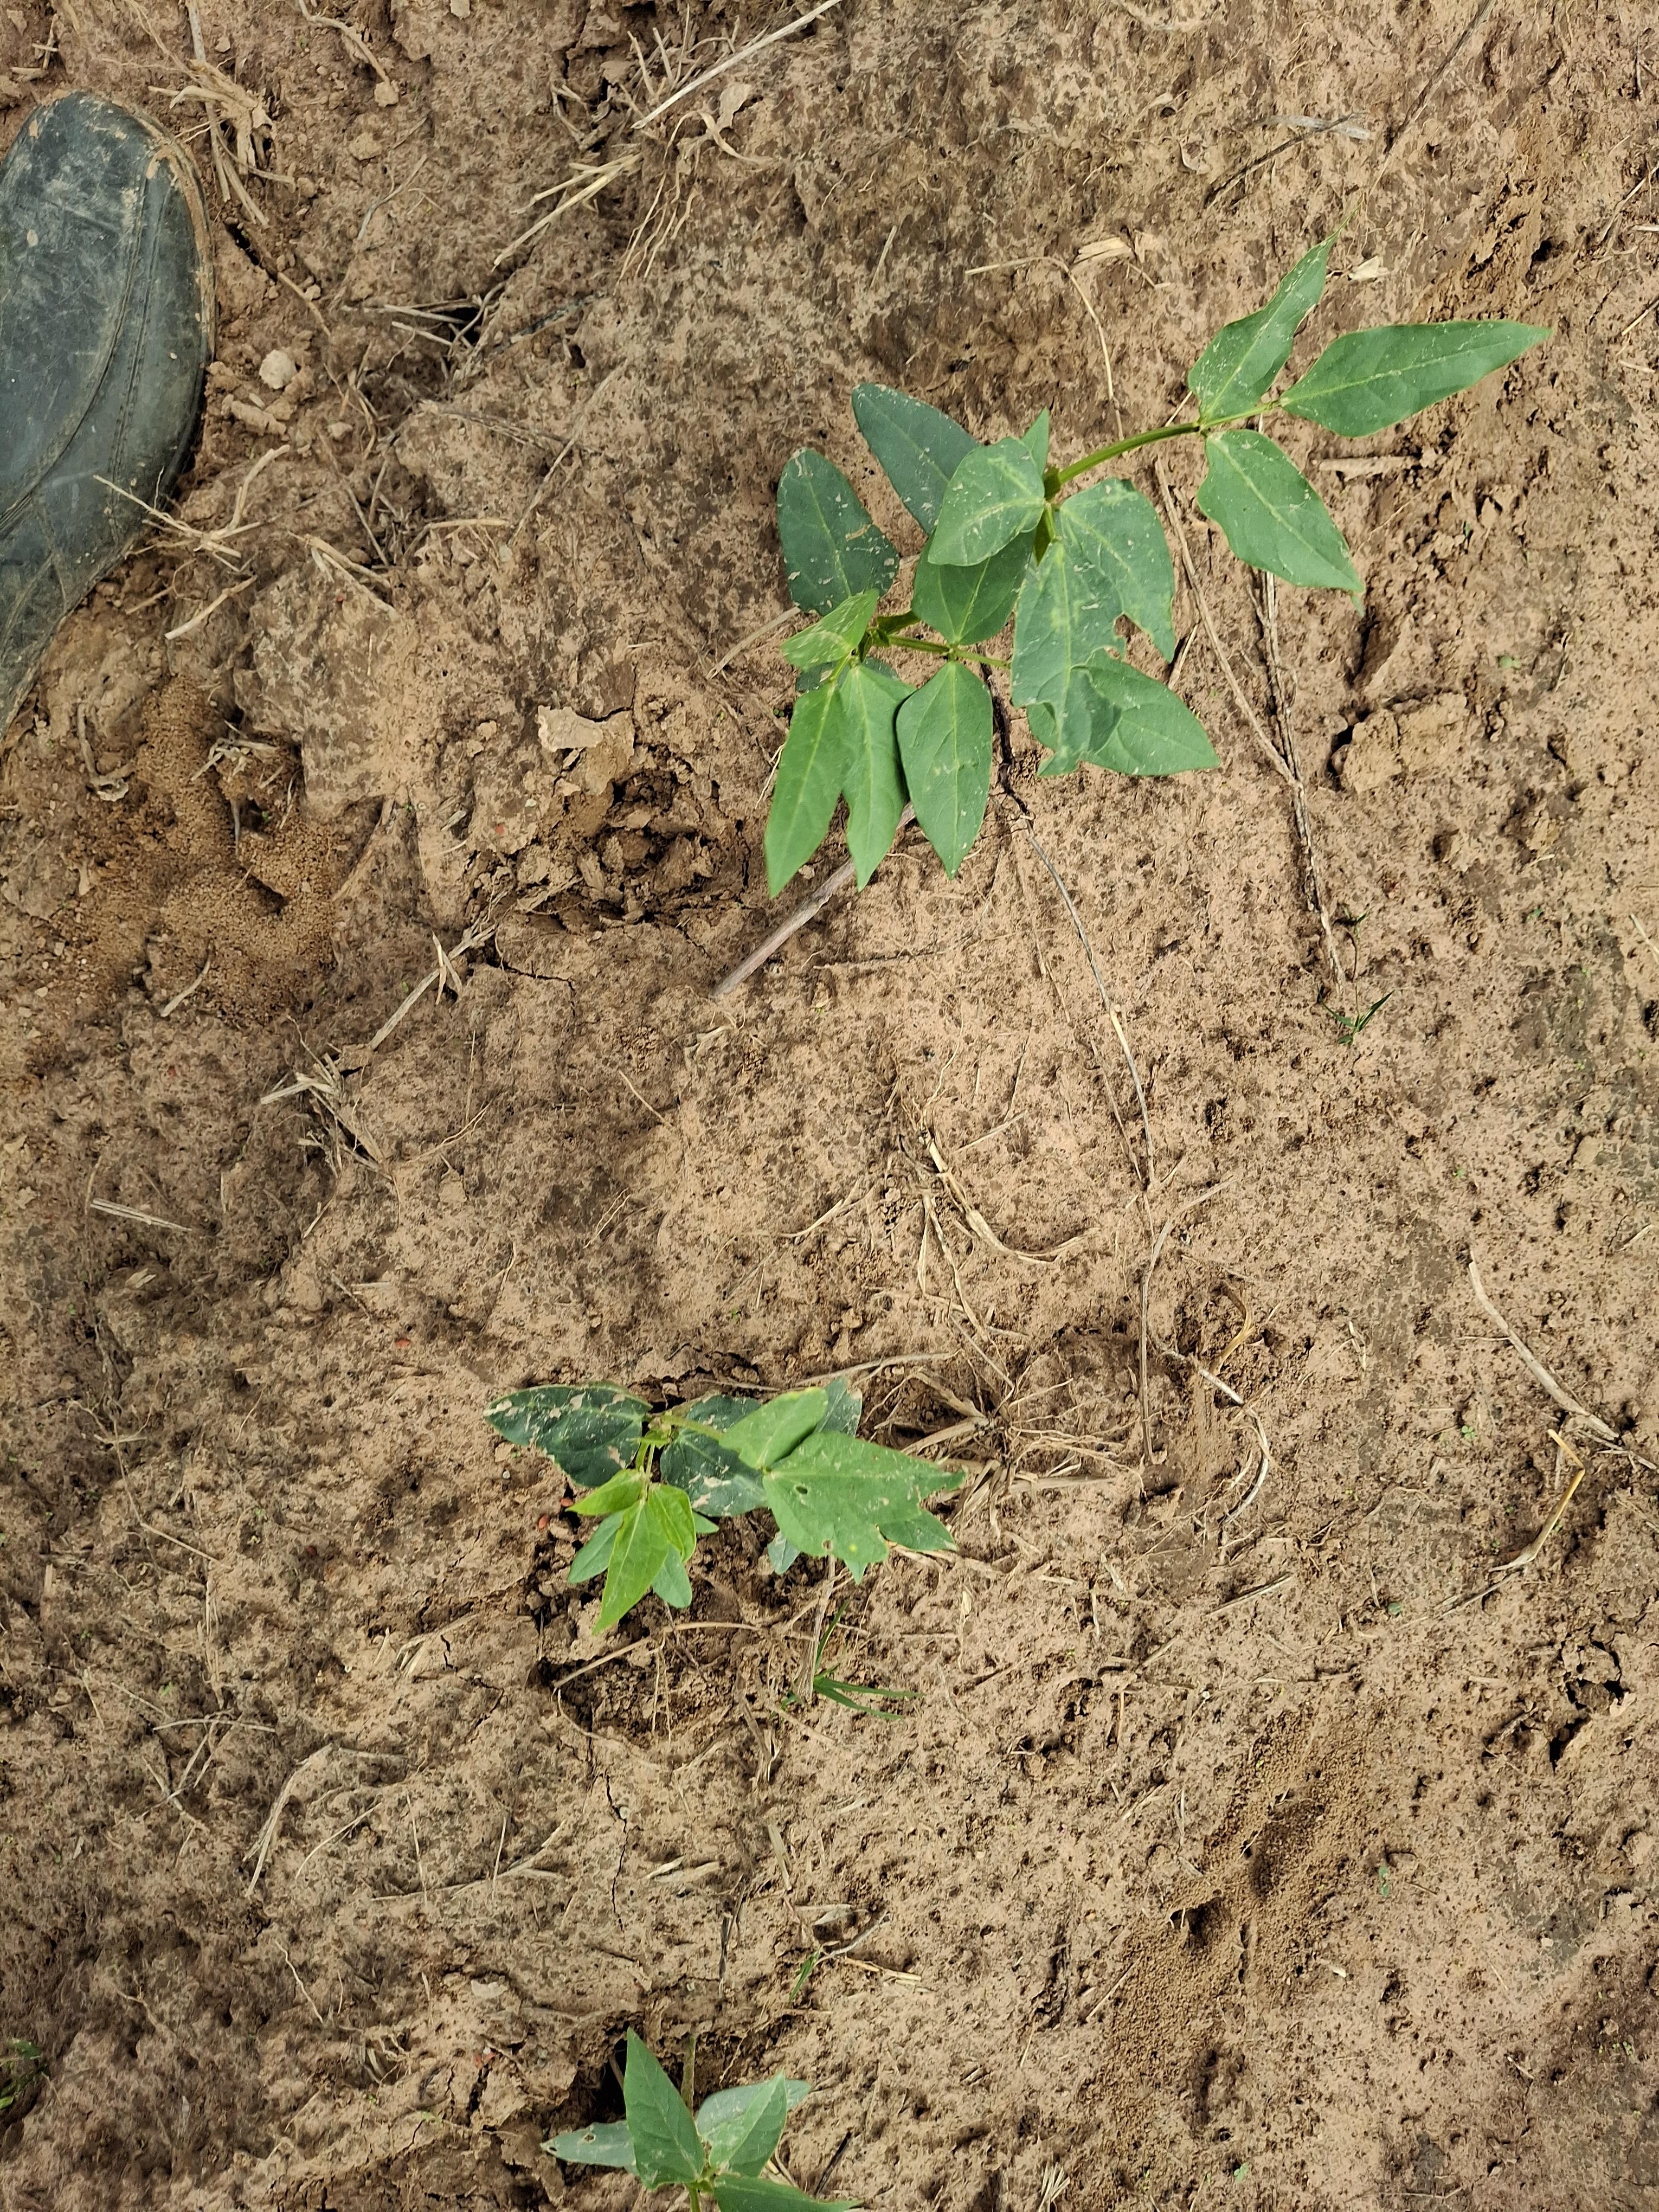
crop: cowpea
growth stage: emergence
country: Nigeria
